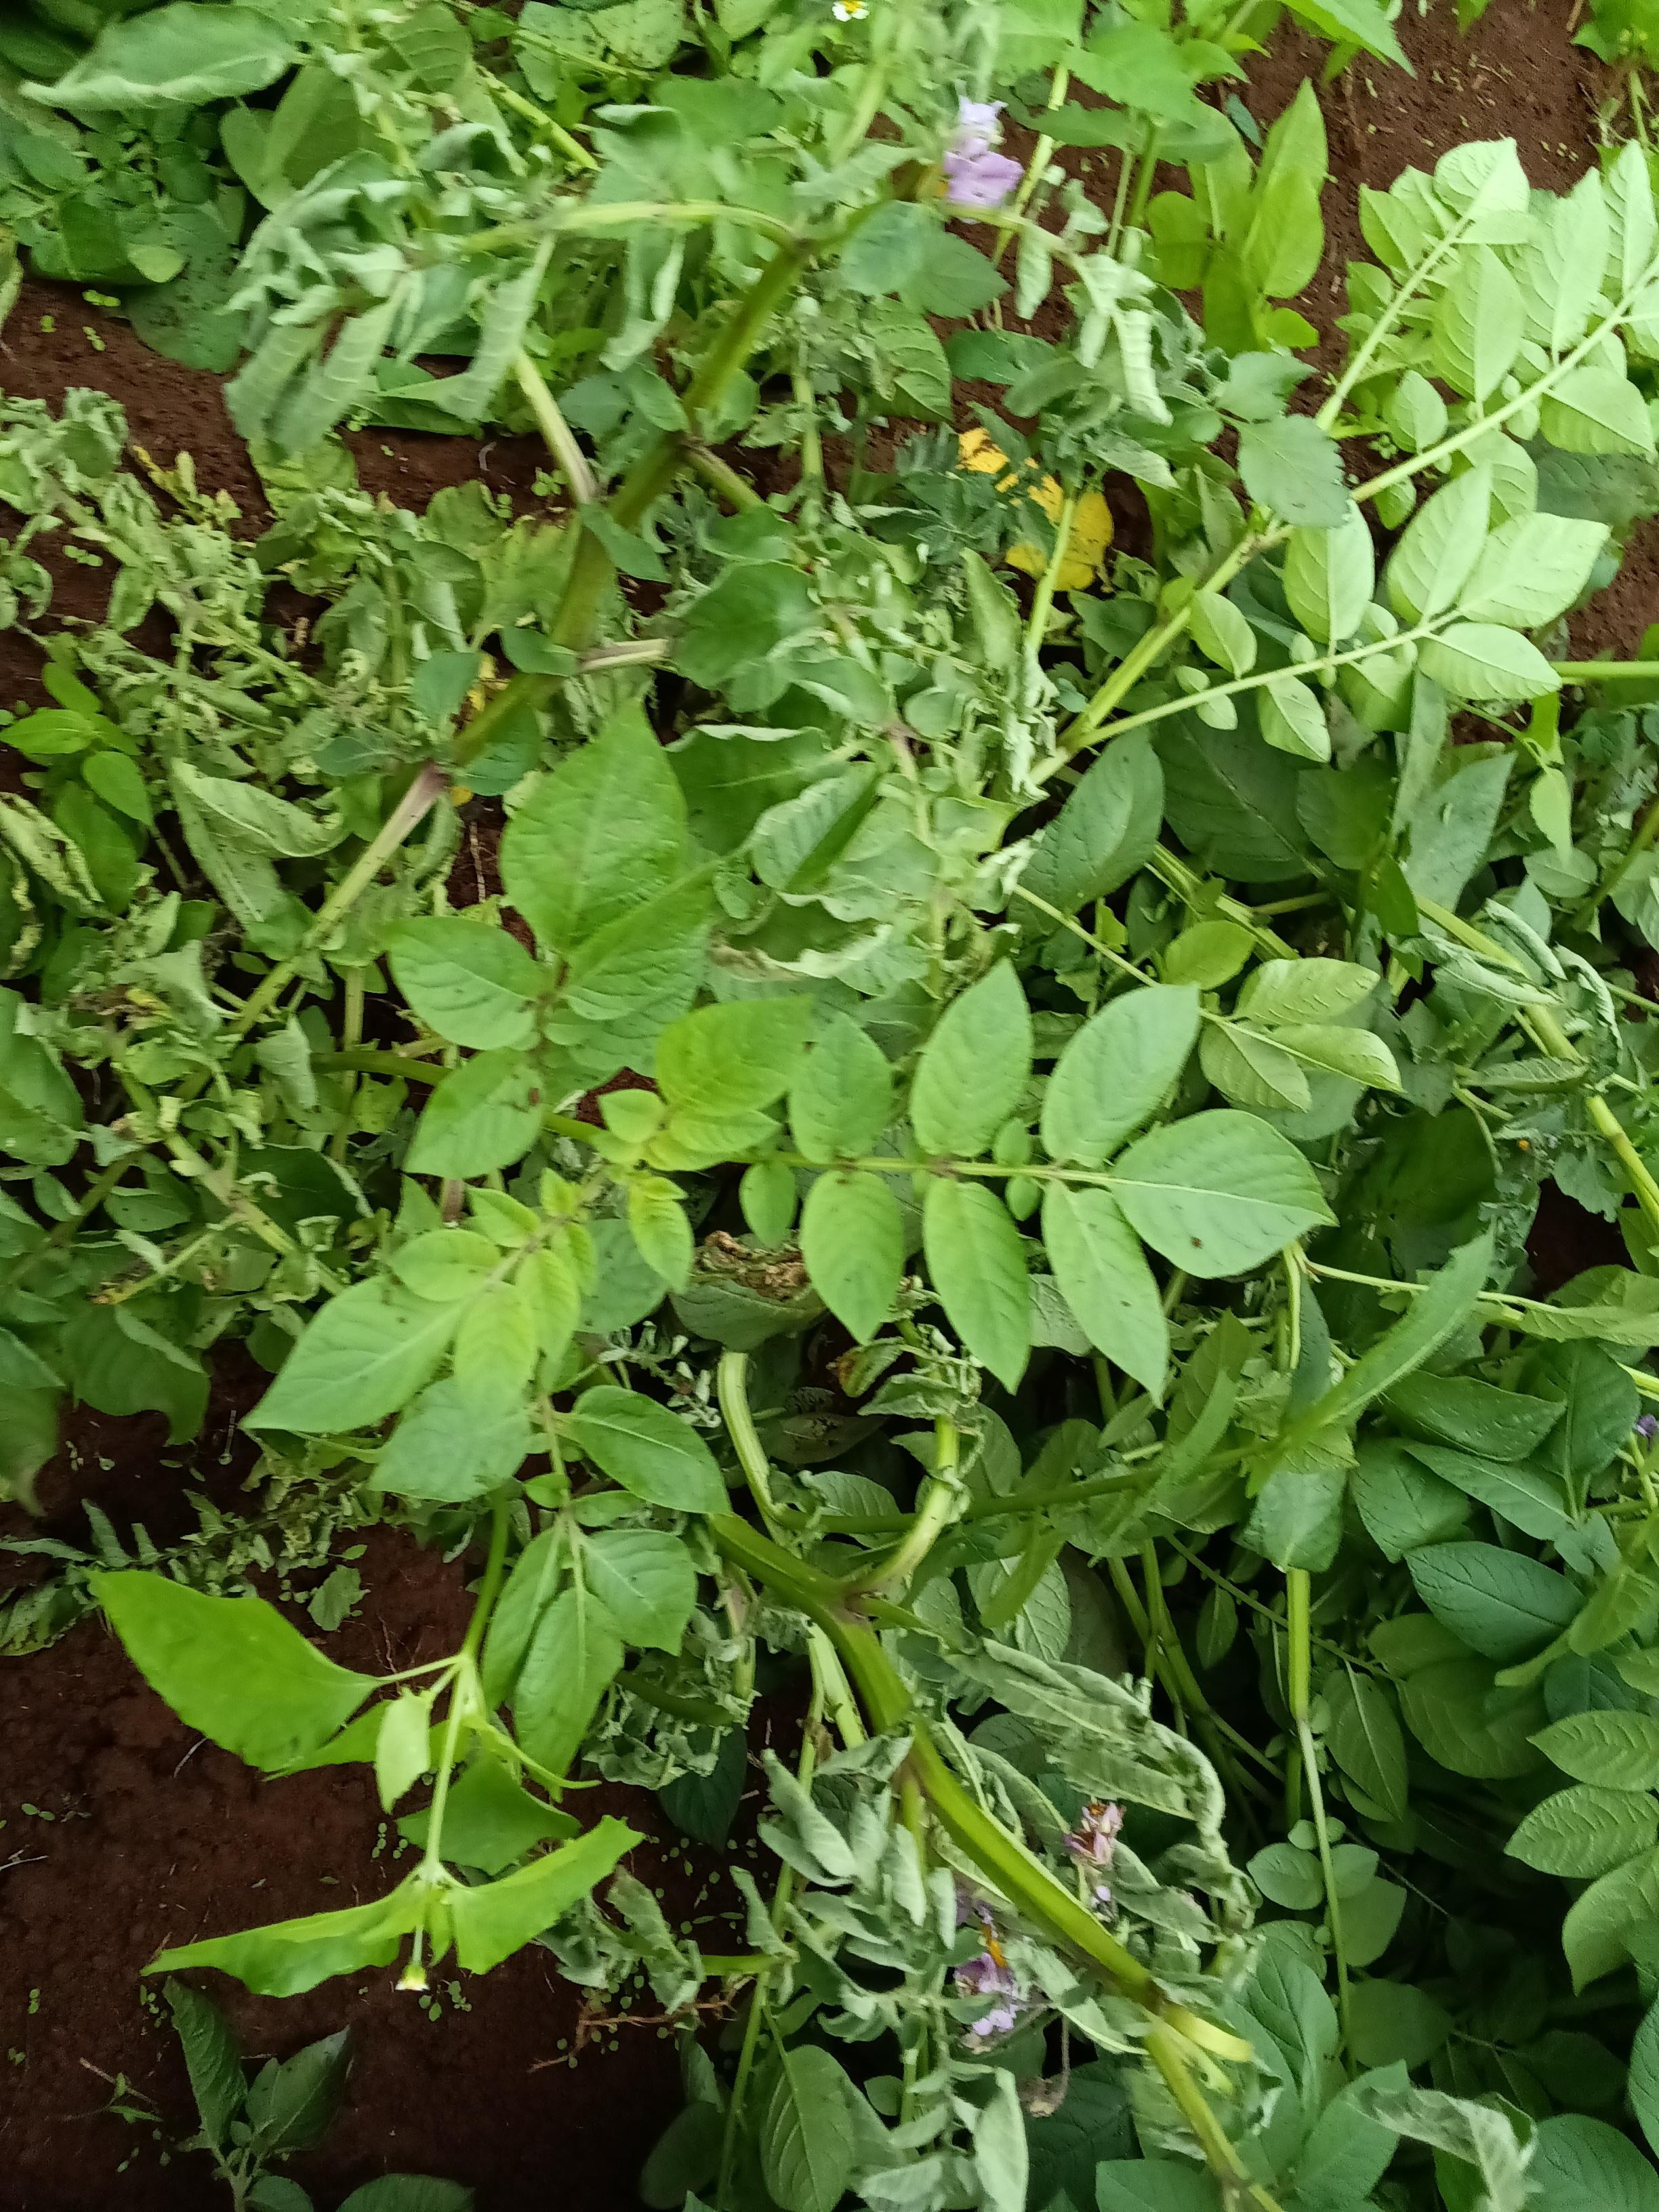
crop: potato
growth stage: flowering
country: Kenya
